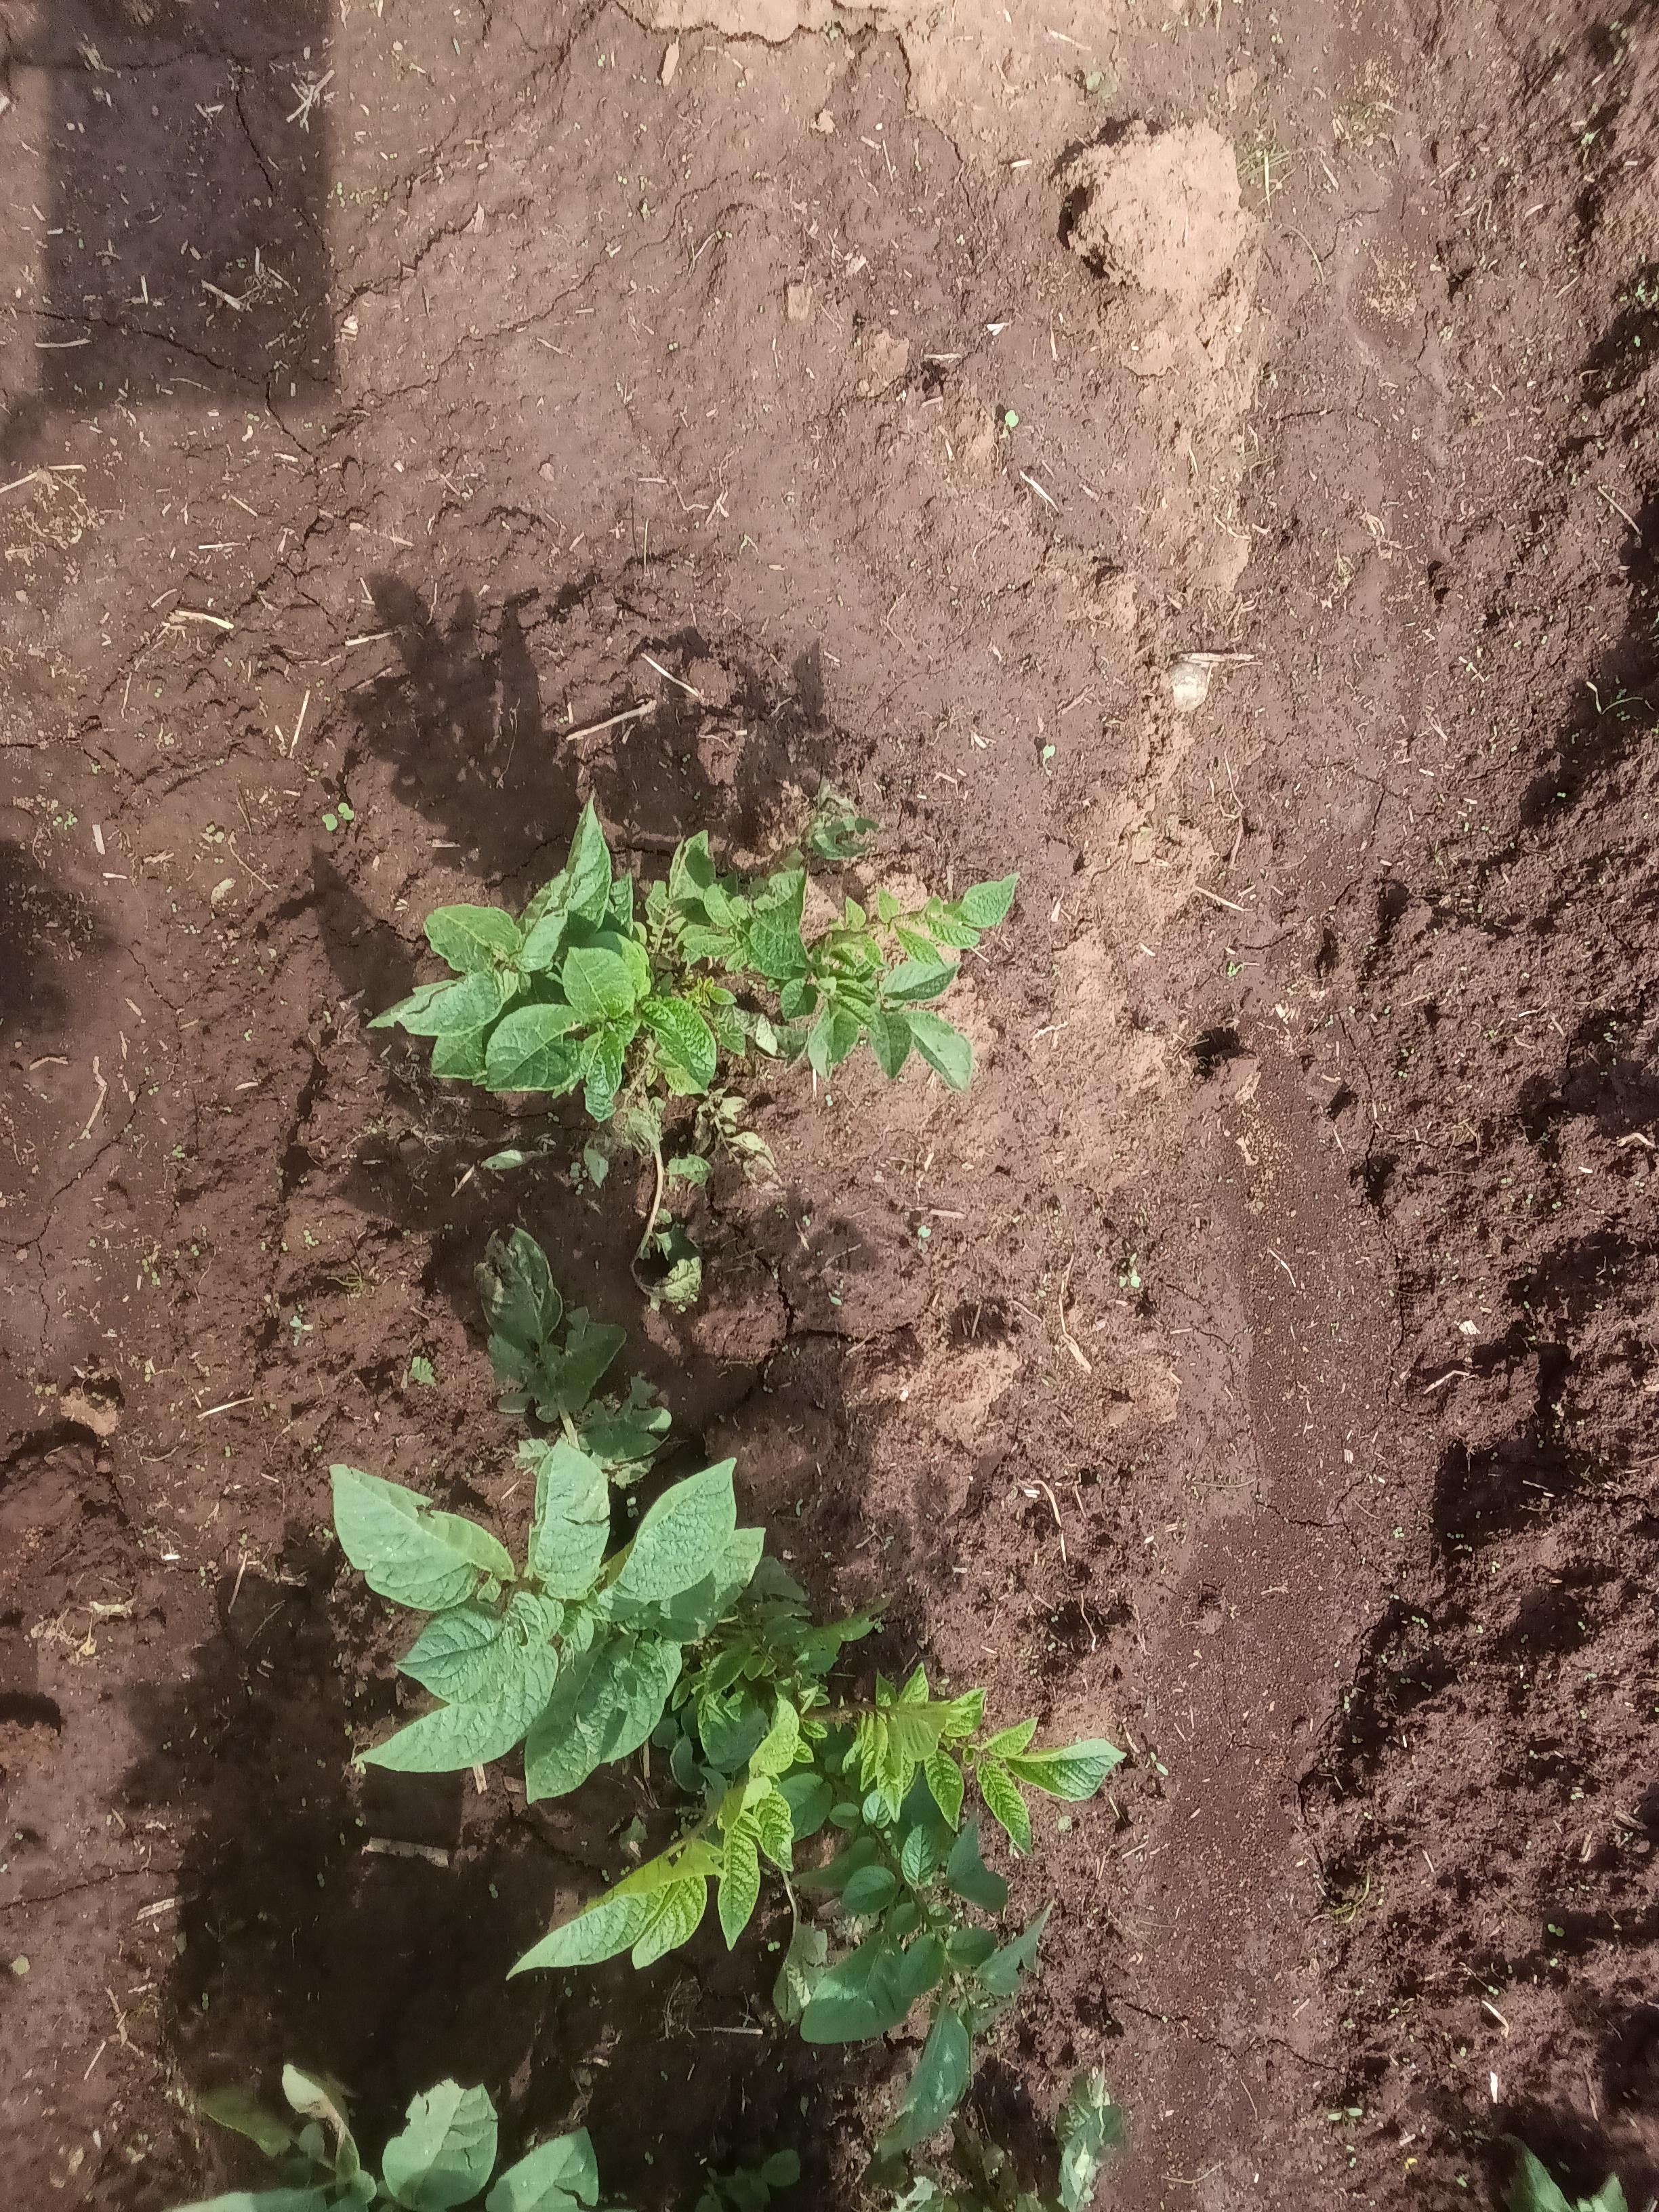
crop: potato
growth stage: vegetative
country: Kenya
